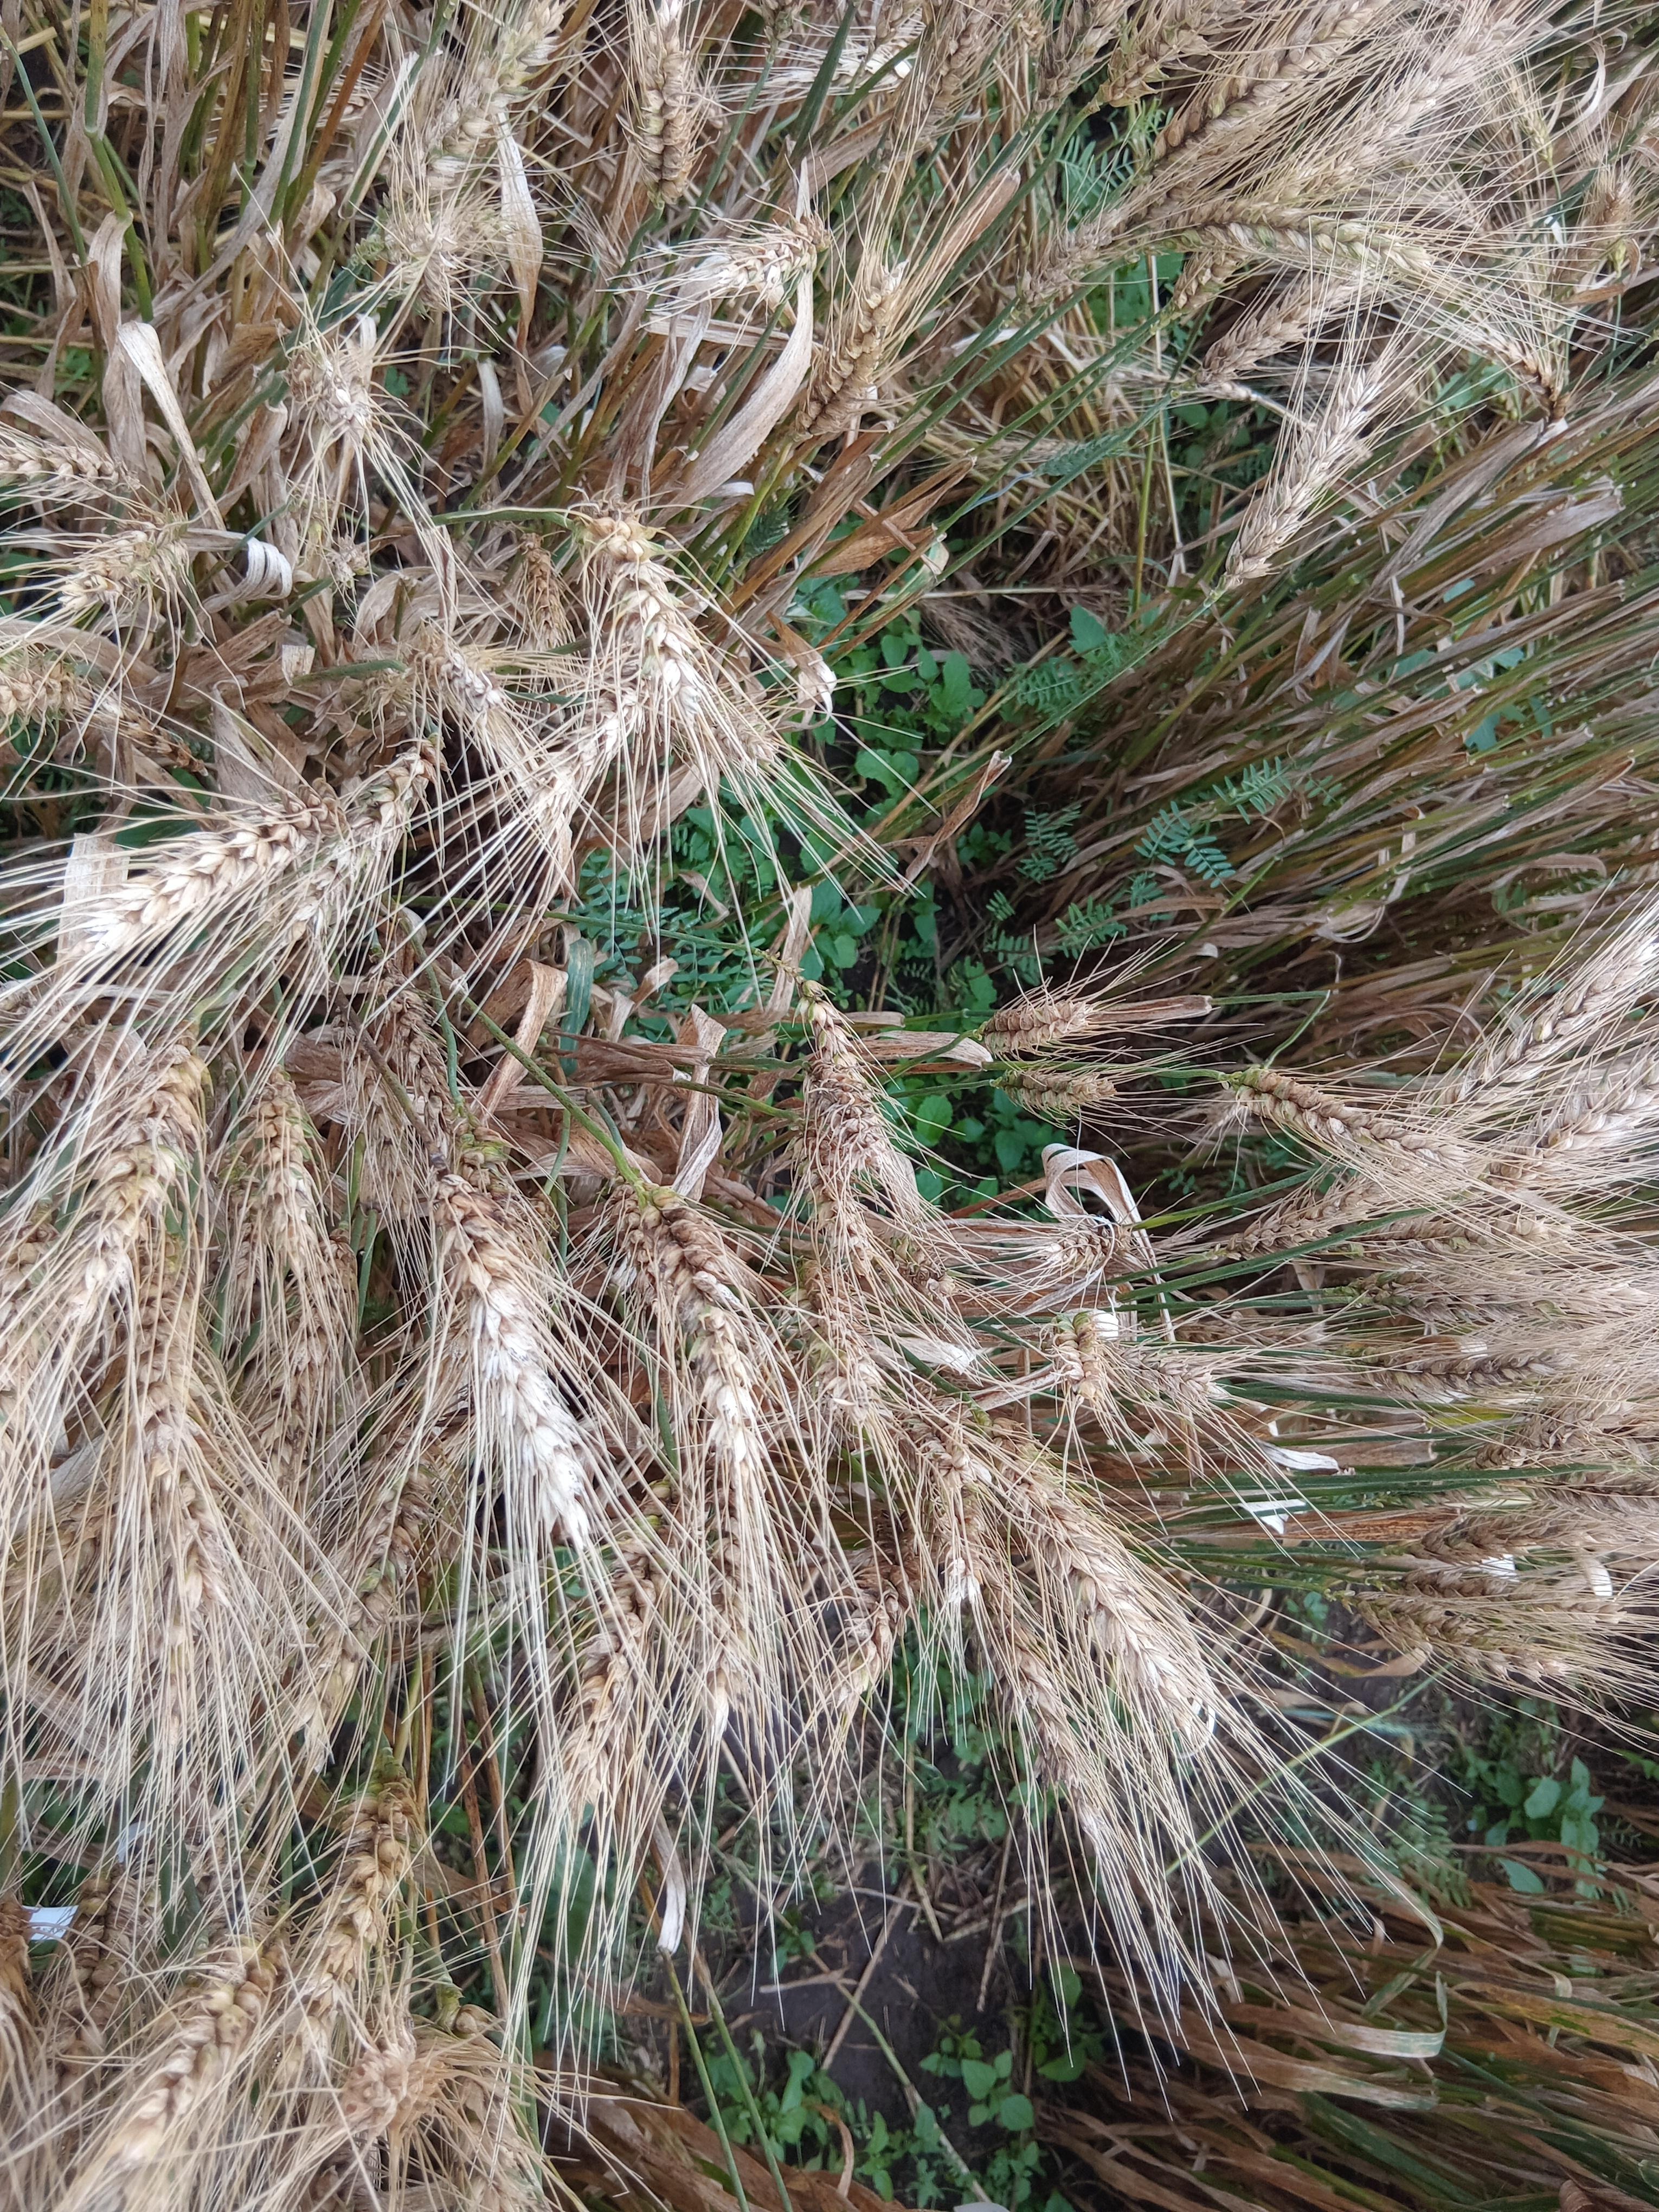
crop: wheat
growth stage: maturity
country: Kenya
